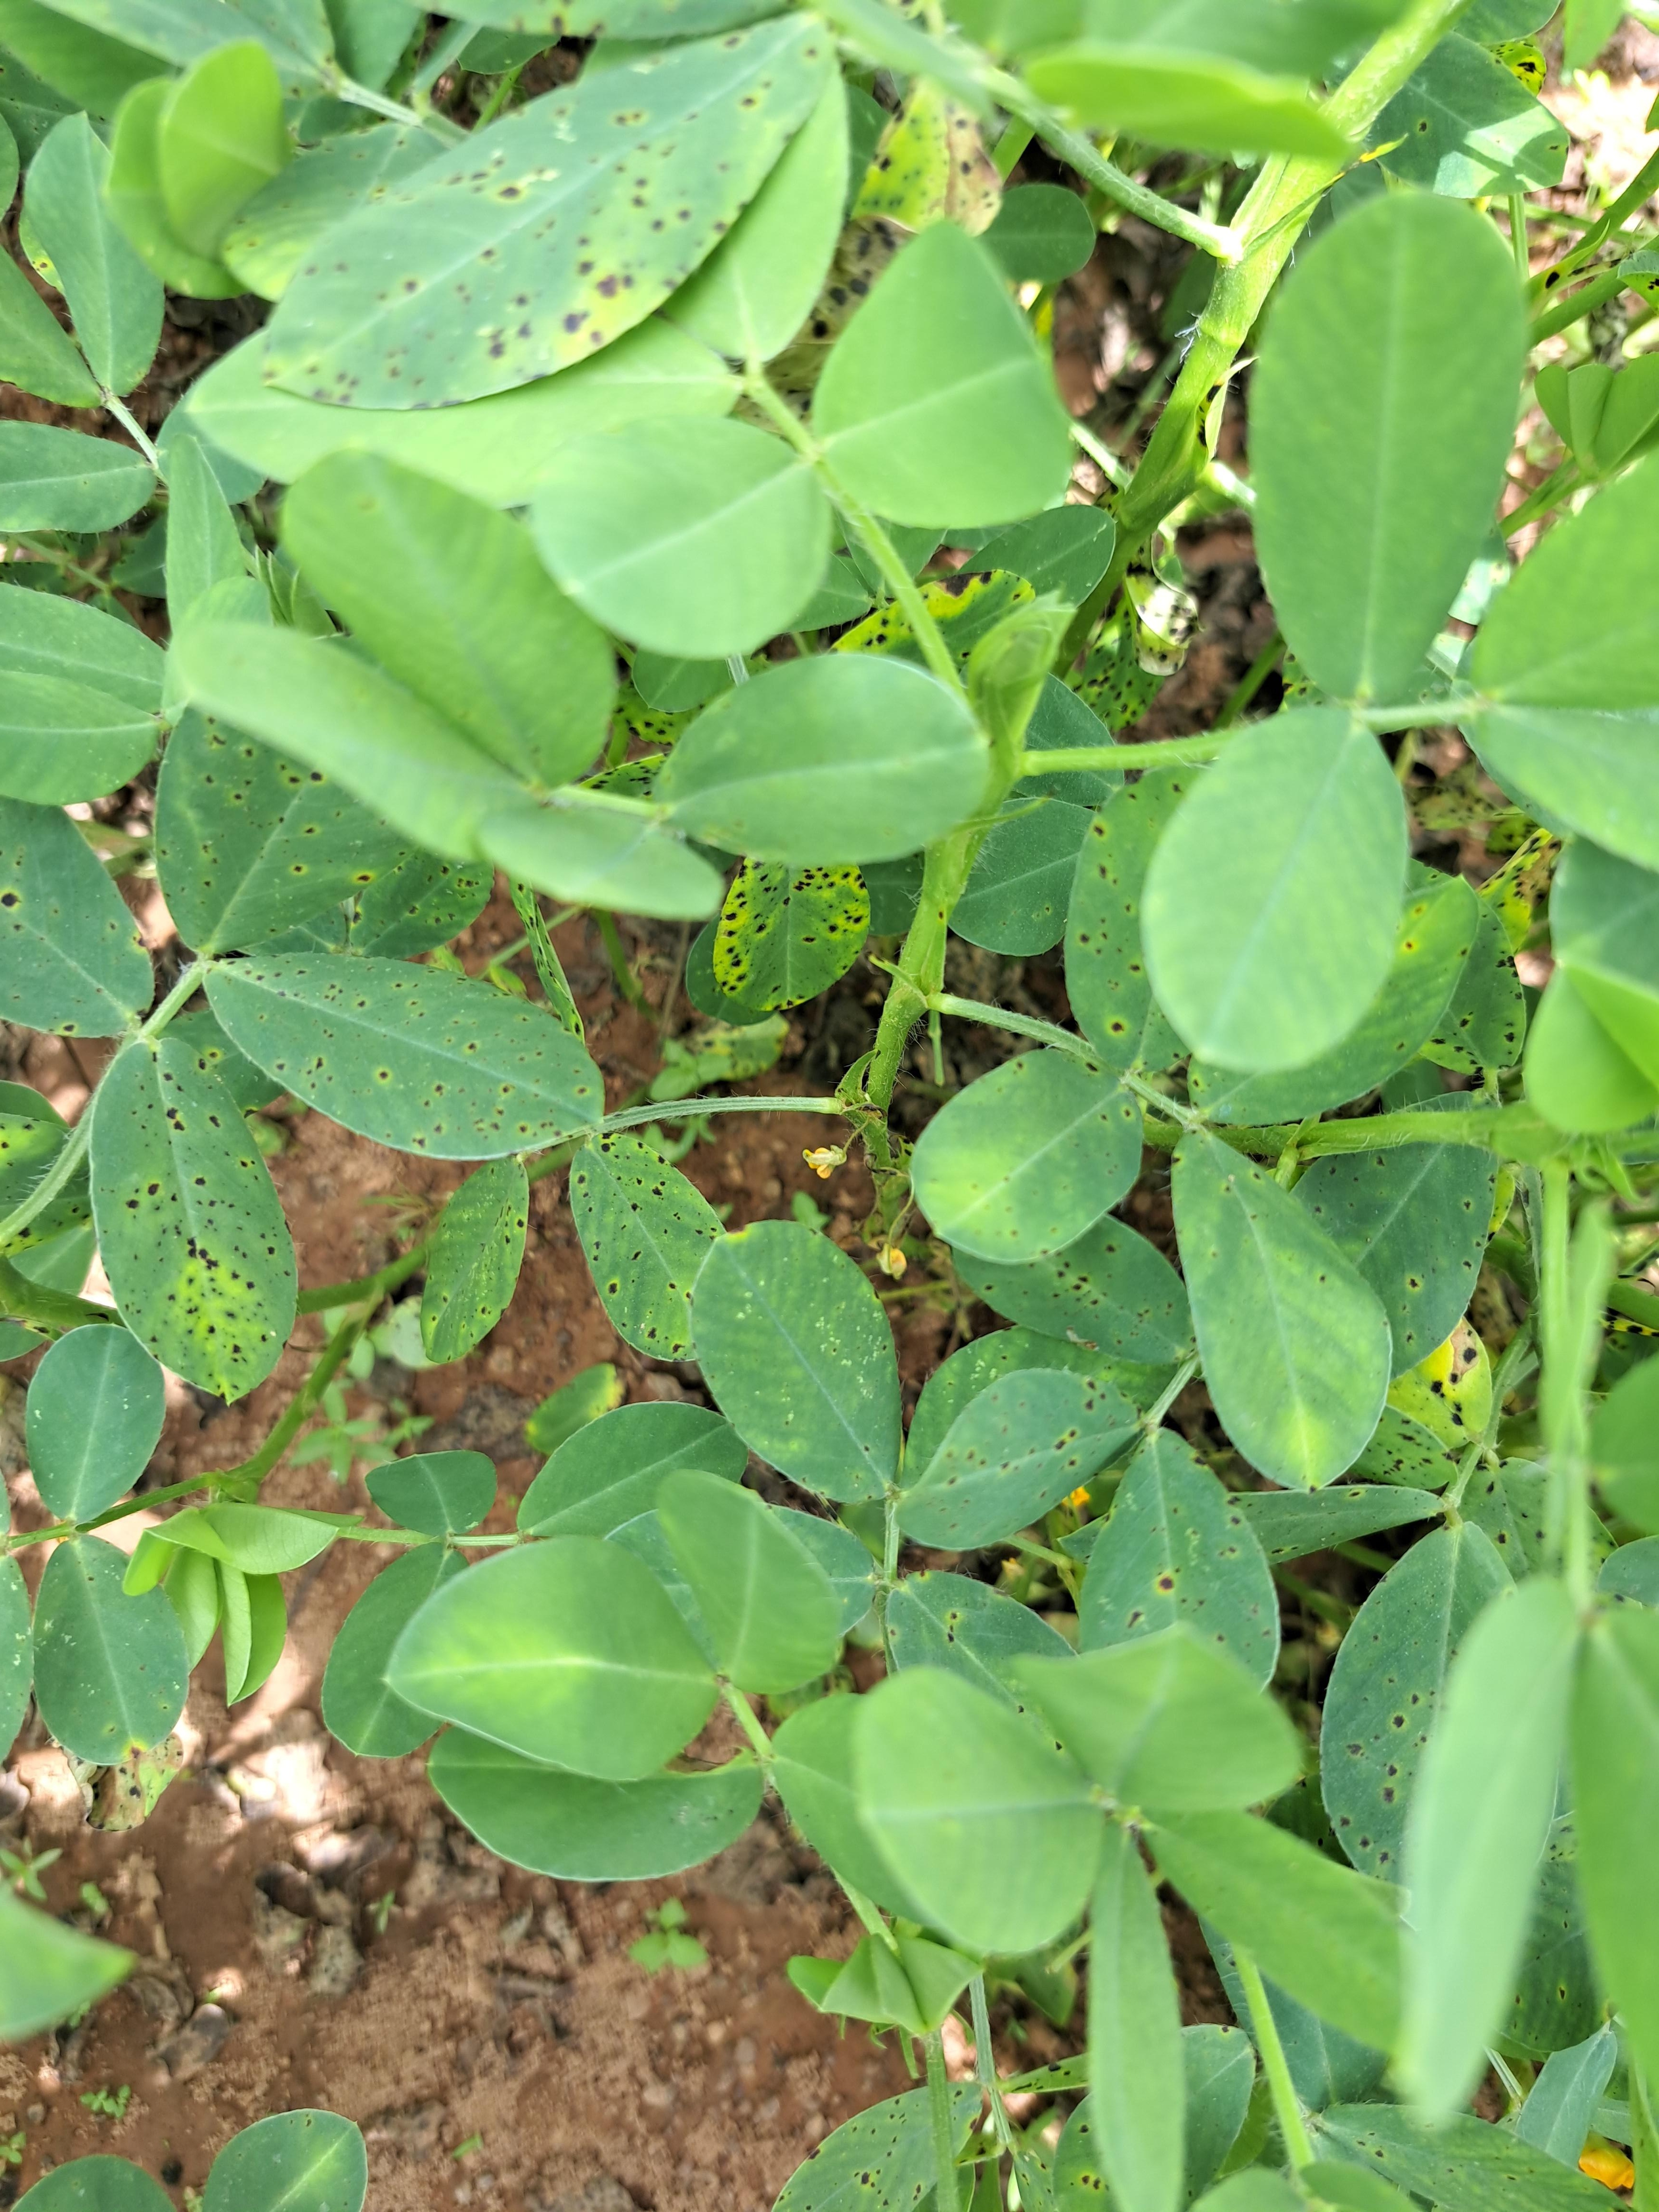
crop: groundnut
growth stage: development pod
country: Ghana
